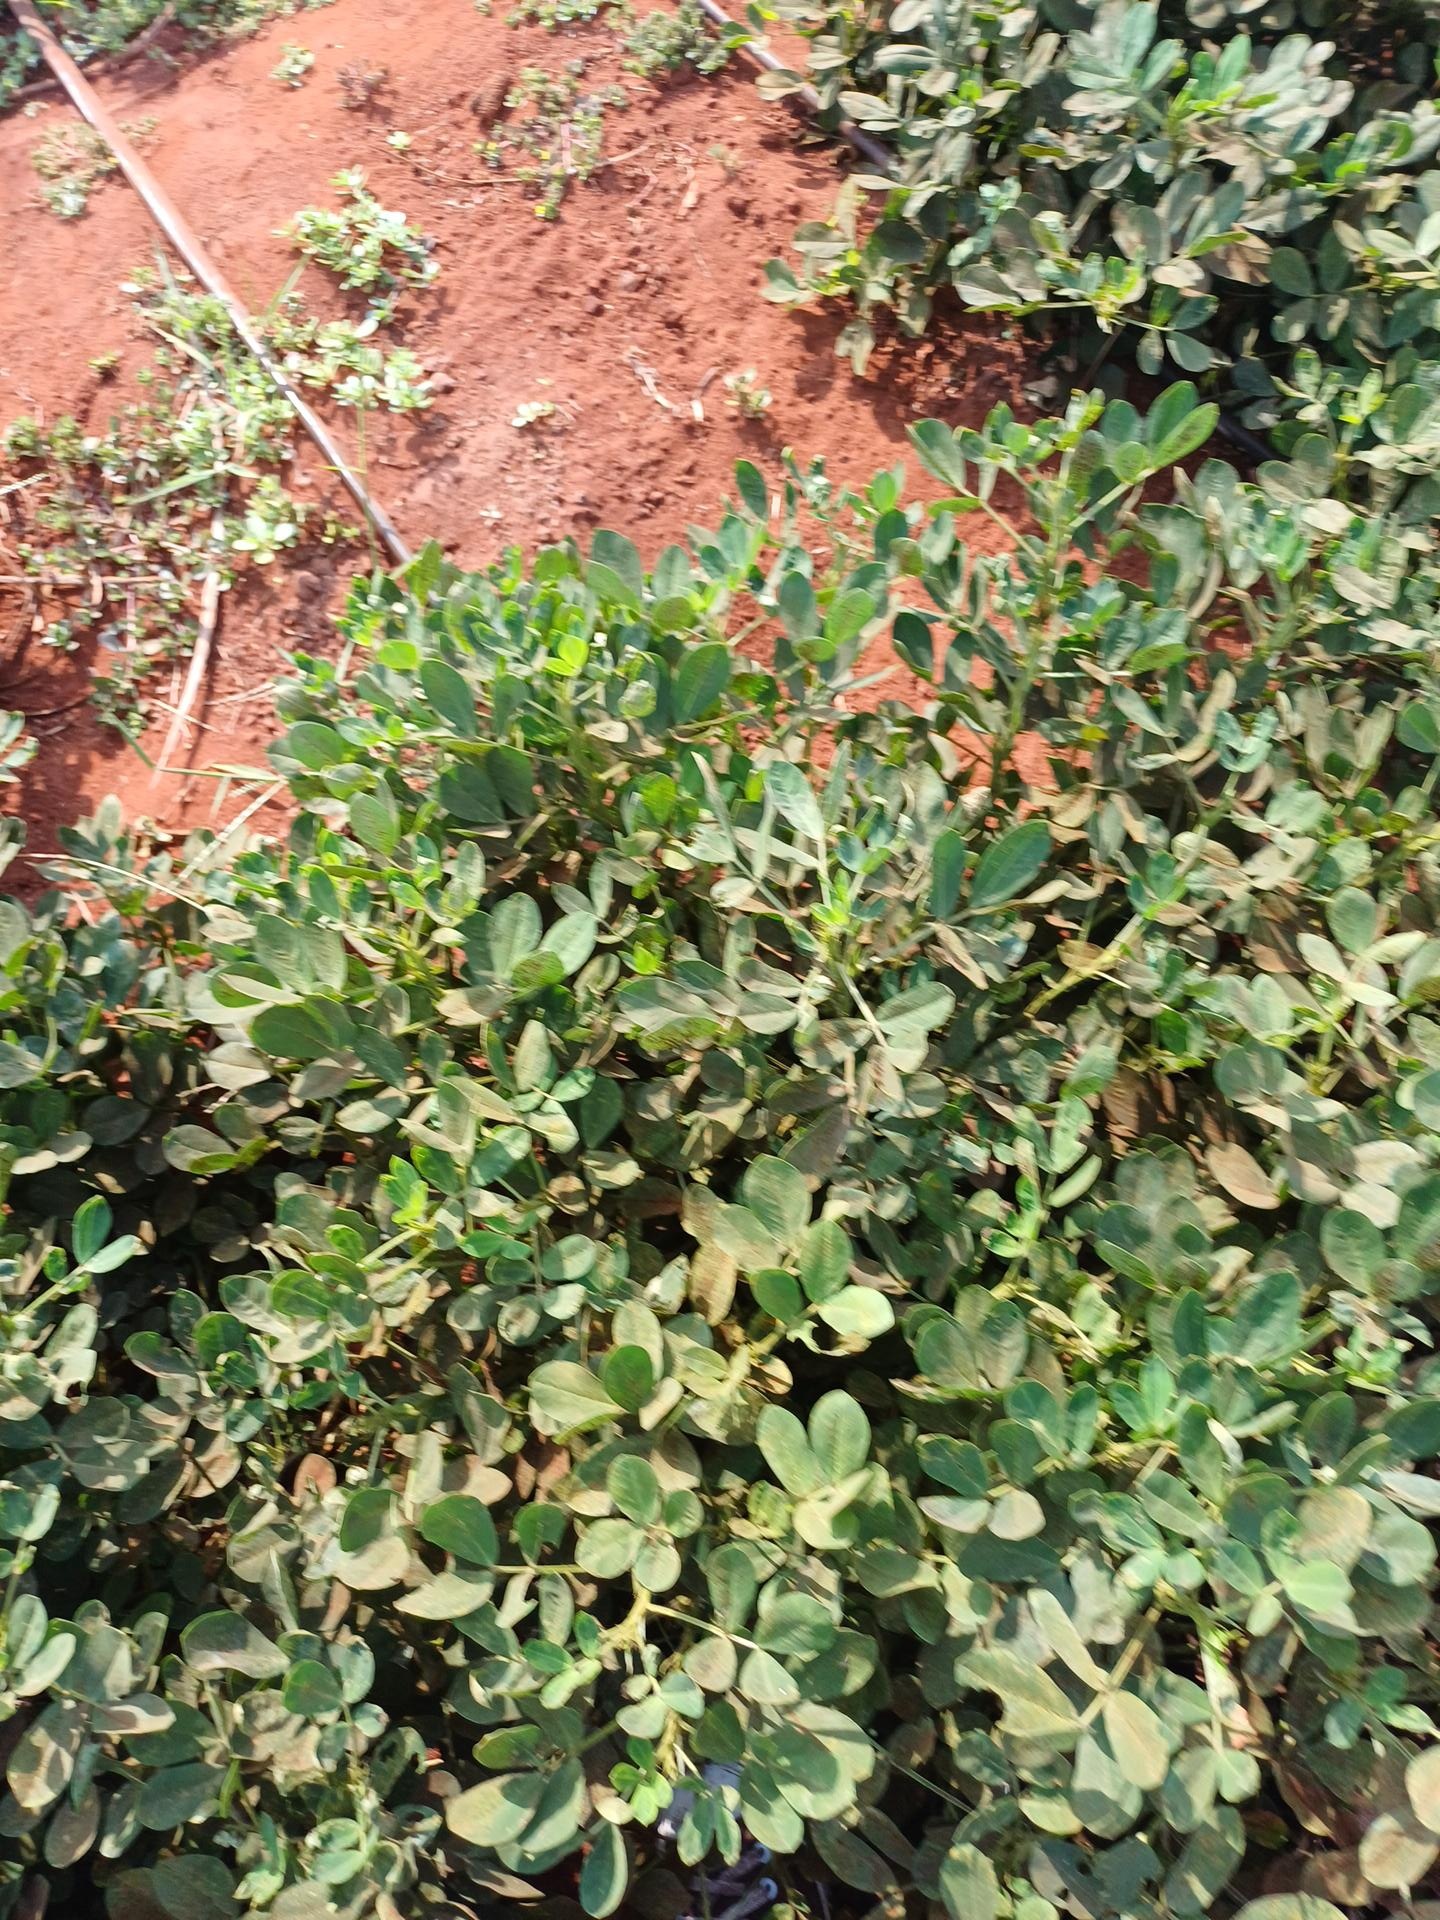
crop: groundnut
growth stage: maturity
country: Kenya
